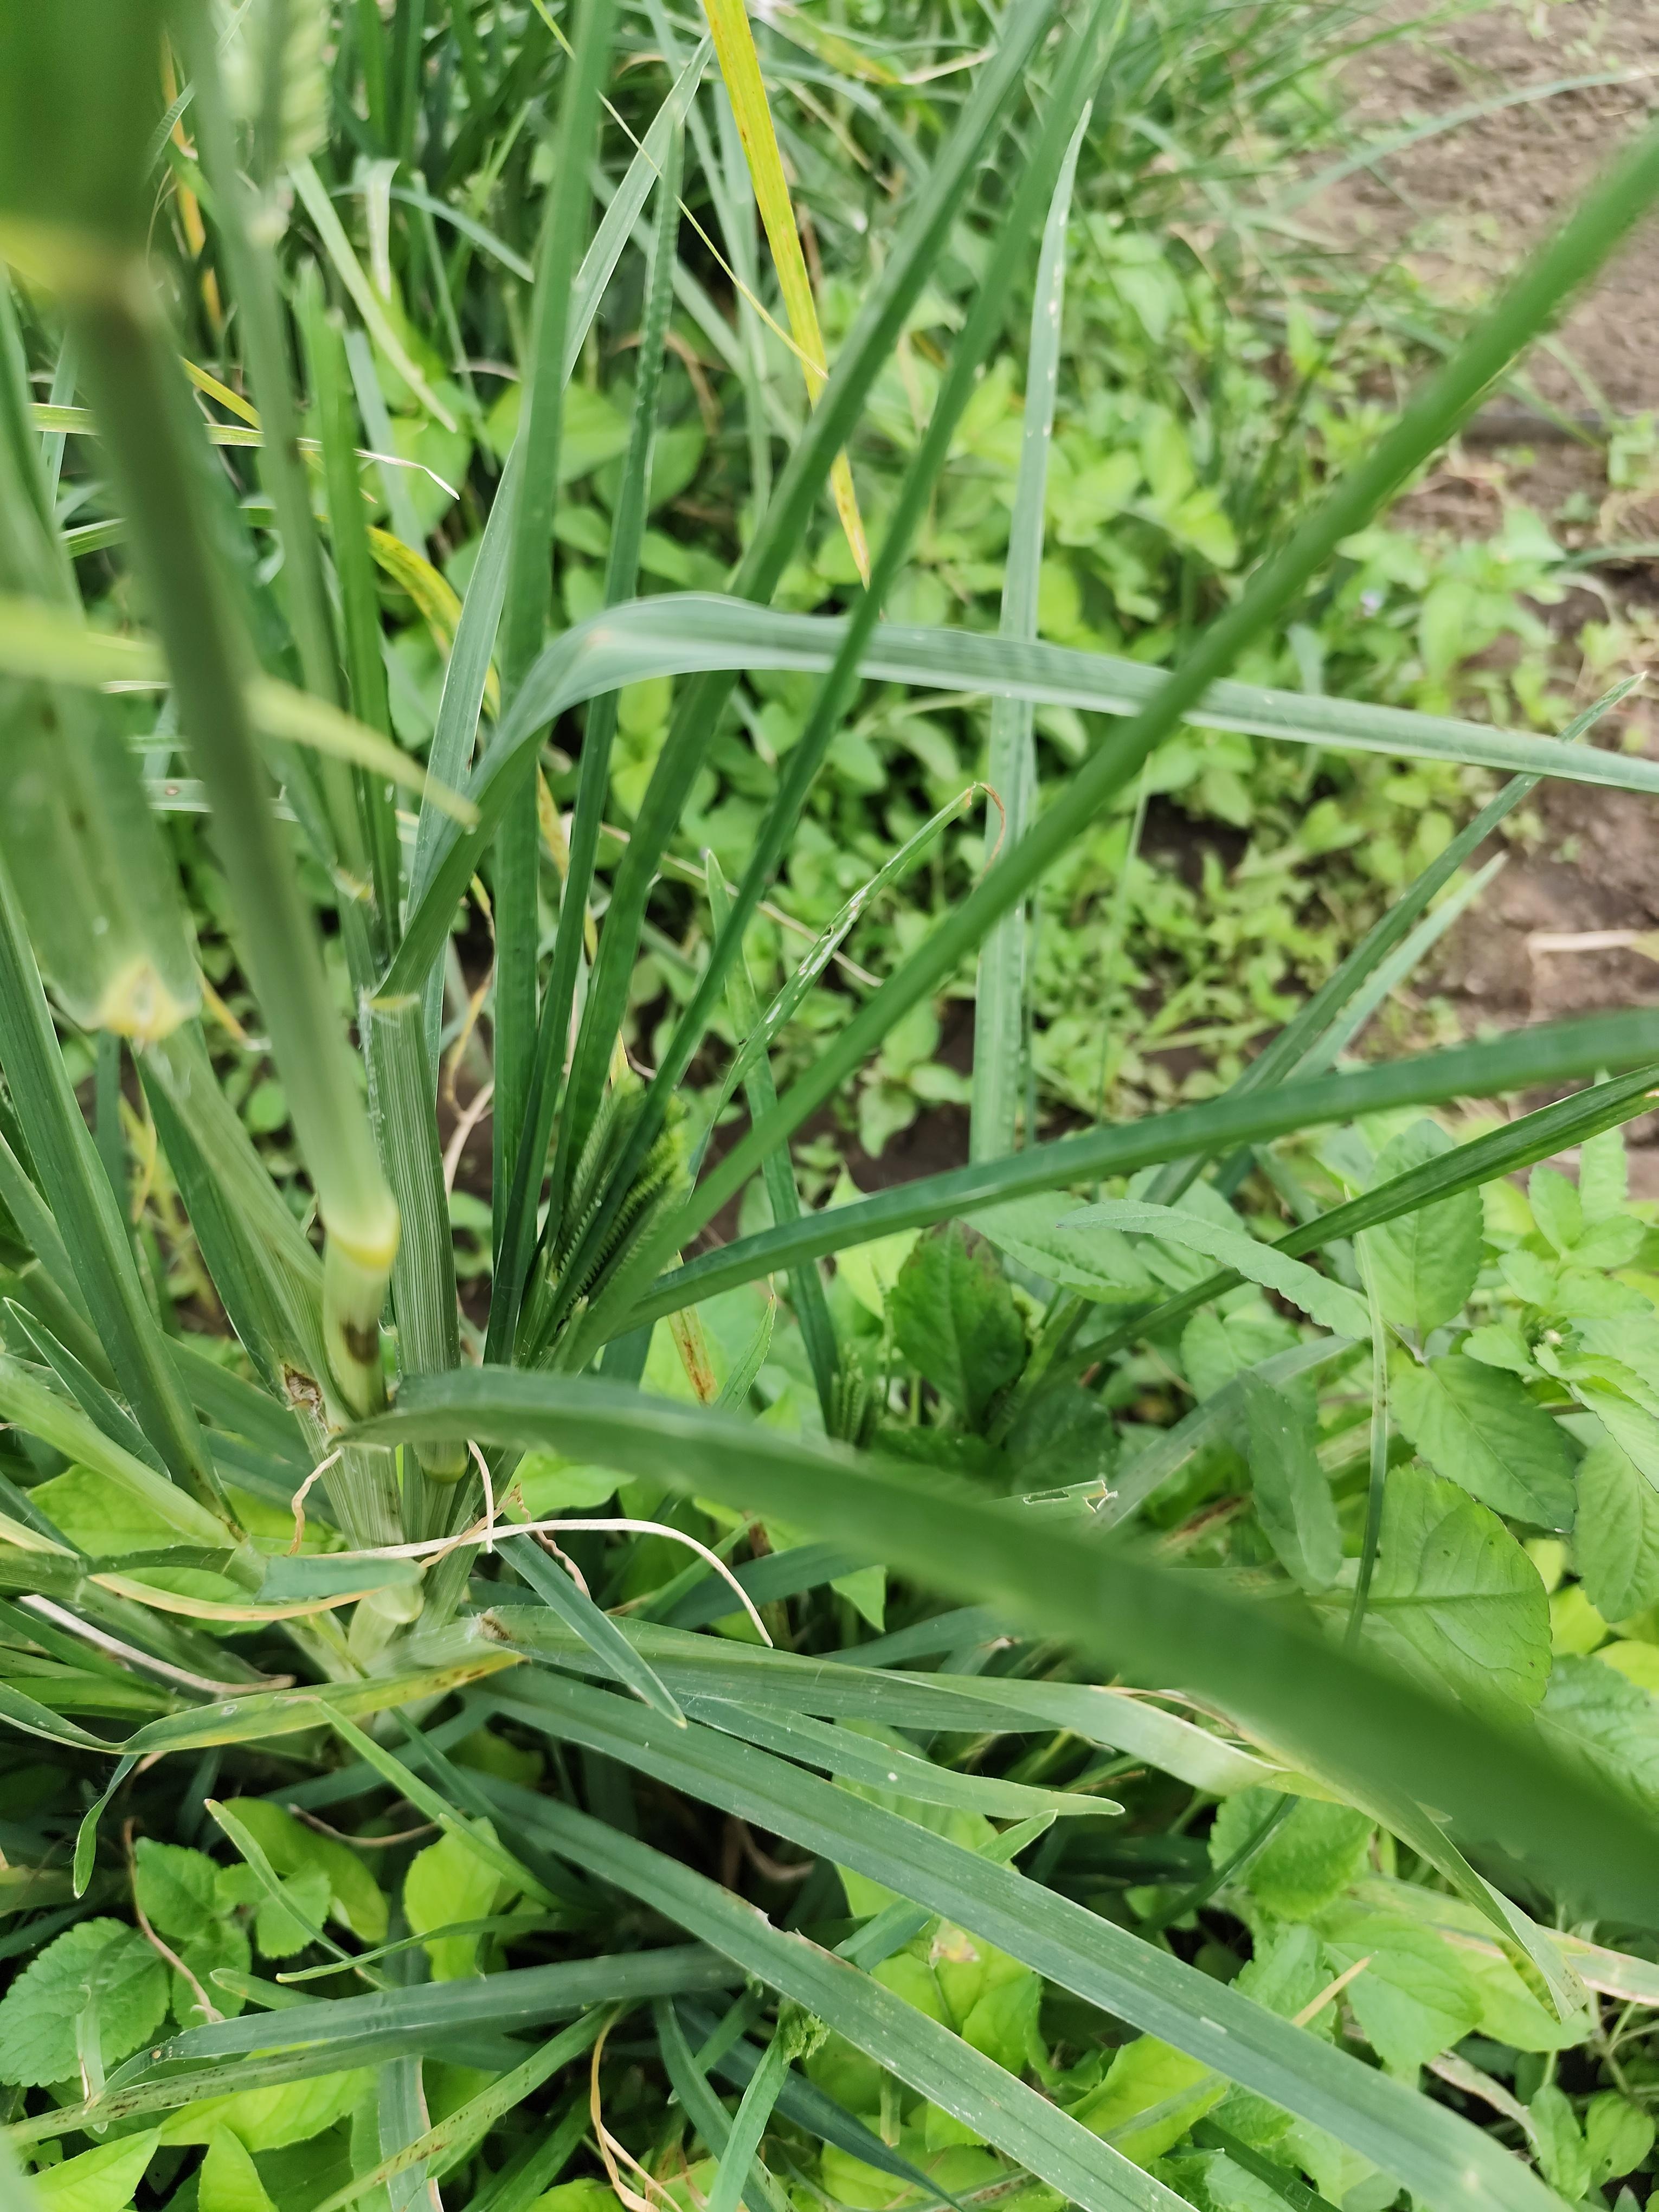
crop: finger millet
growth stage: heading tuber
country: Tanzania
